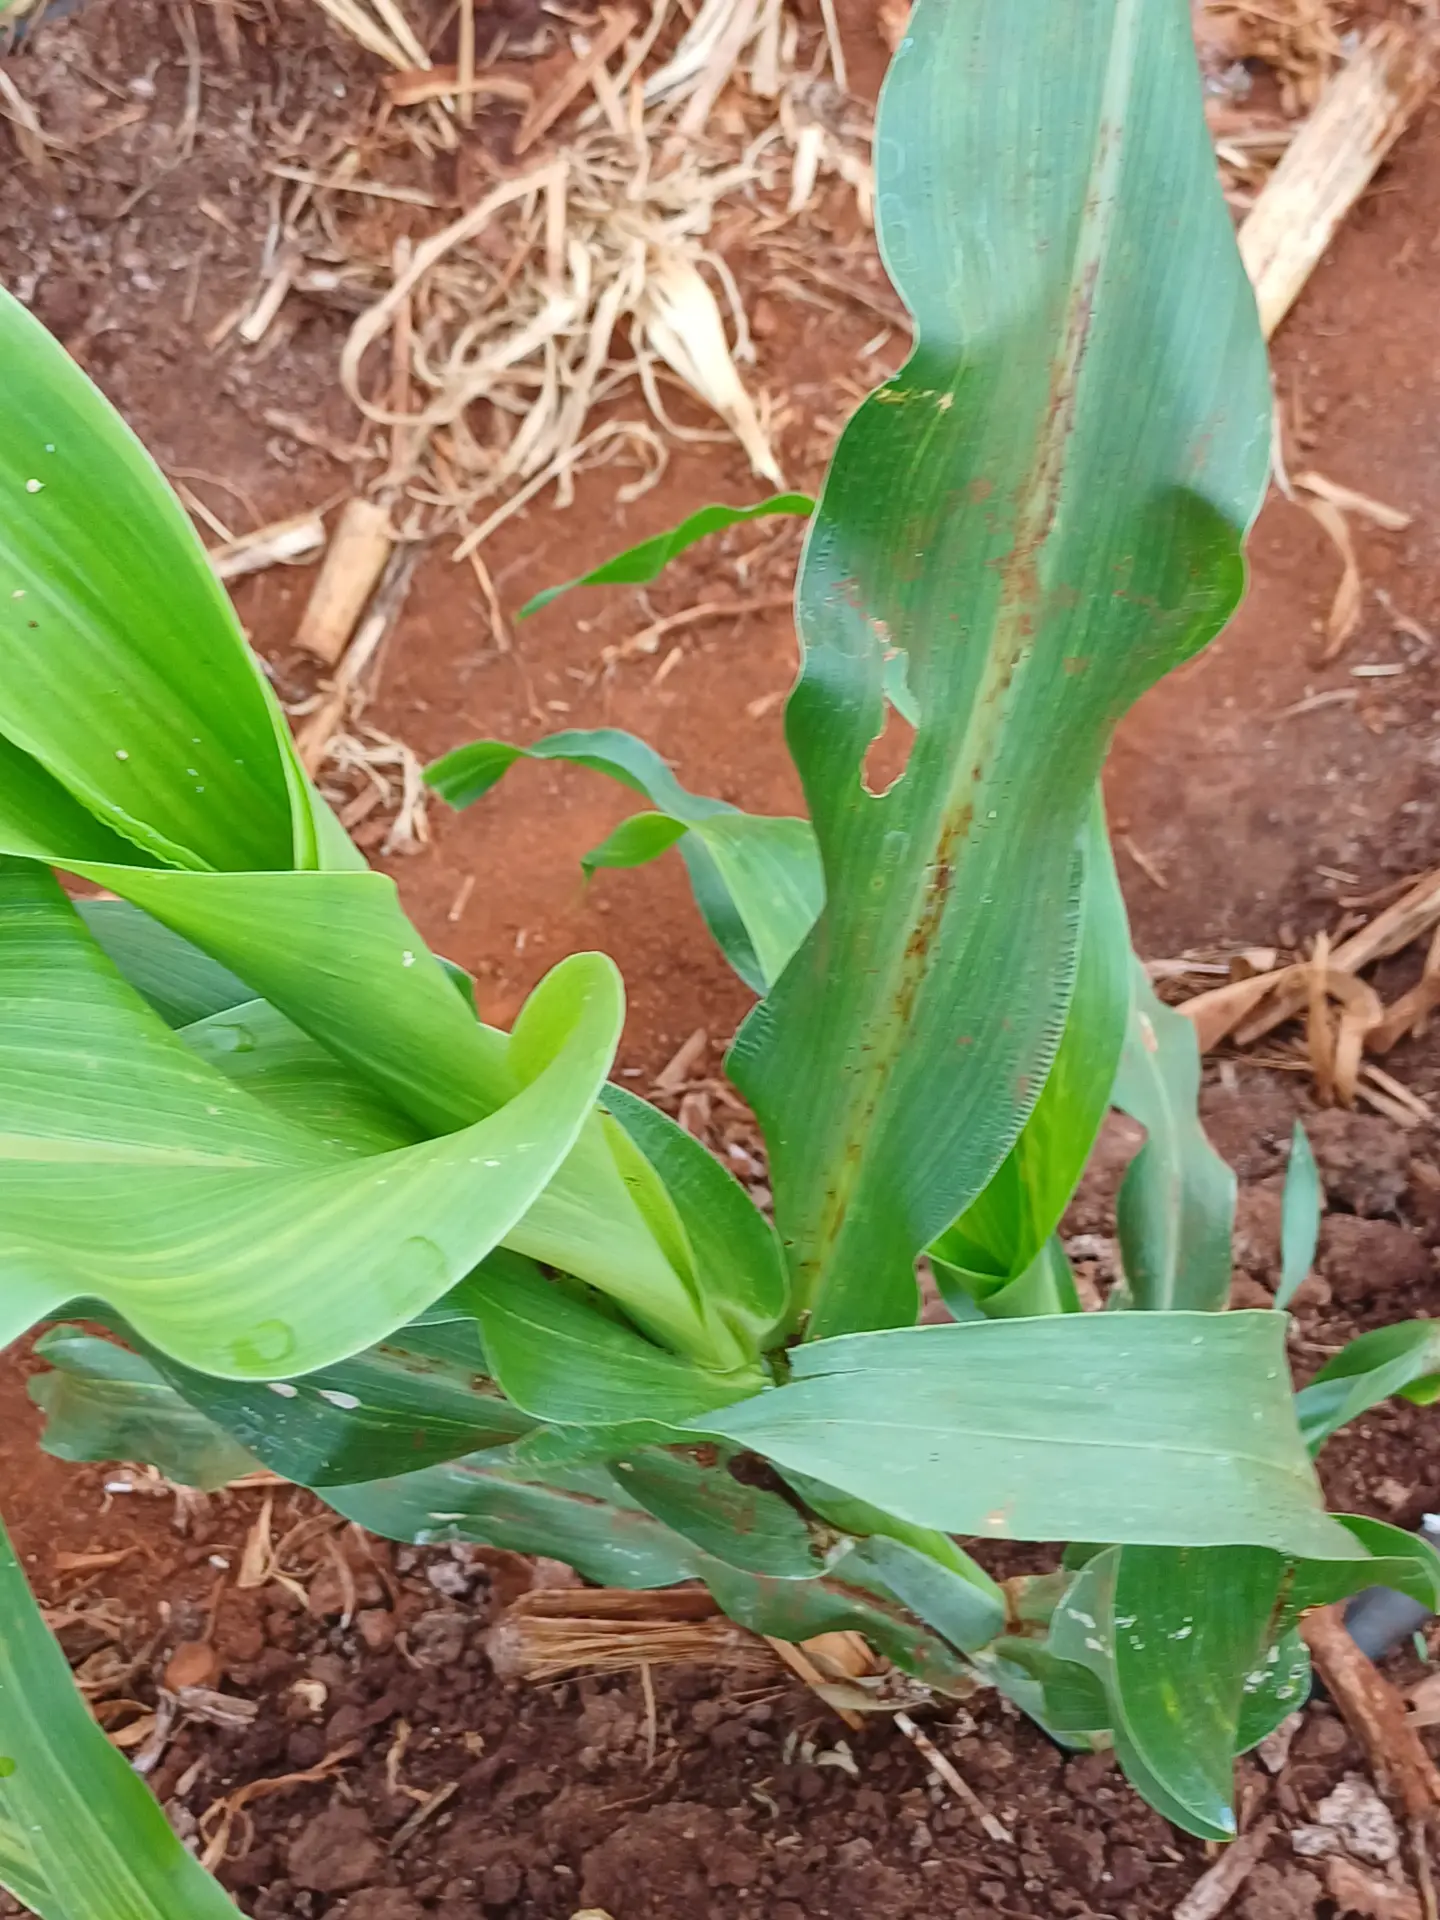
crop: sorghum
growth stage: vegetative
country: Kenya
